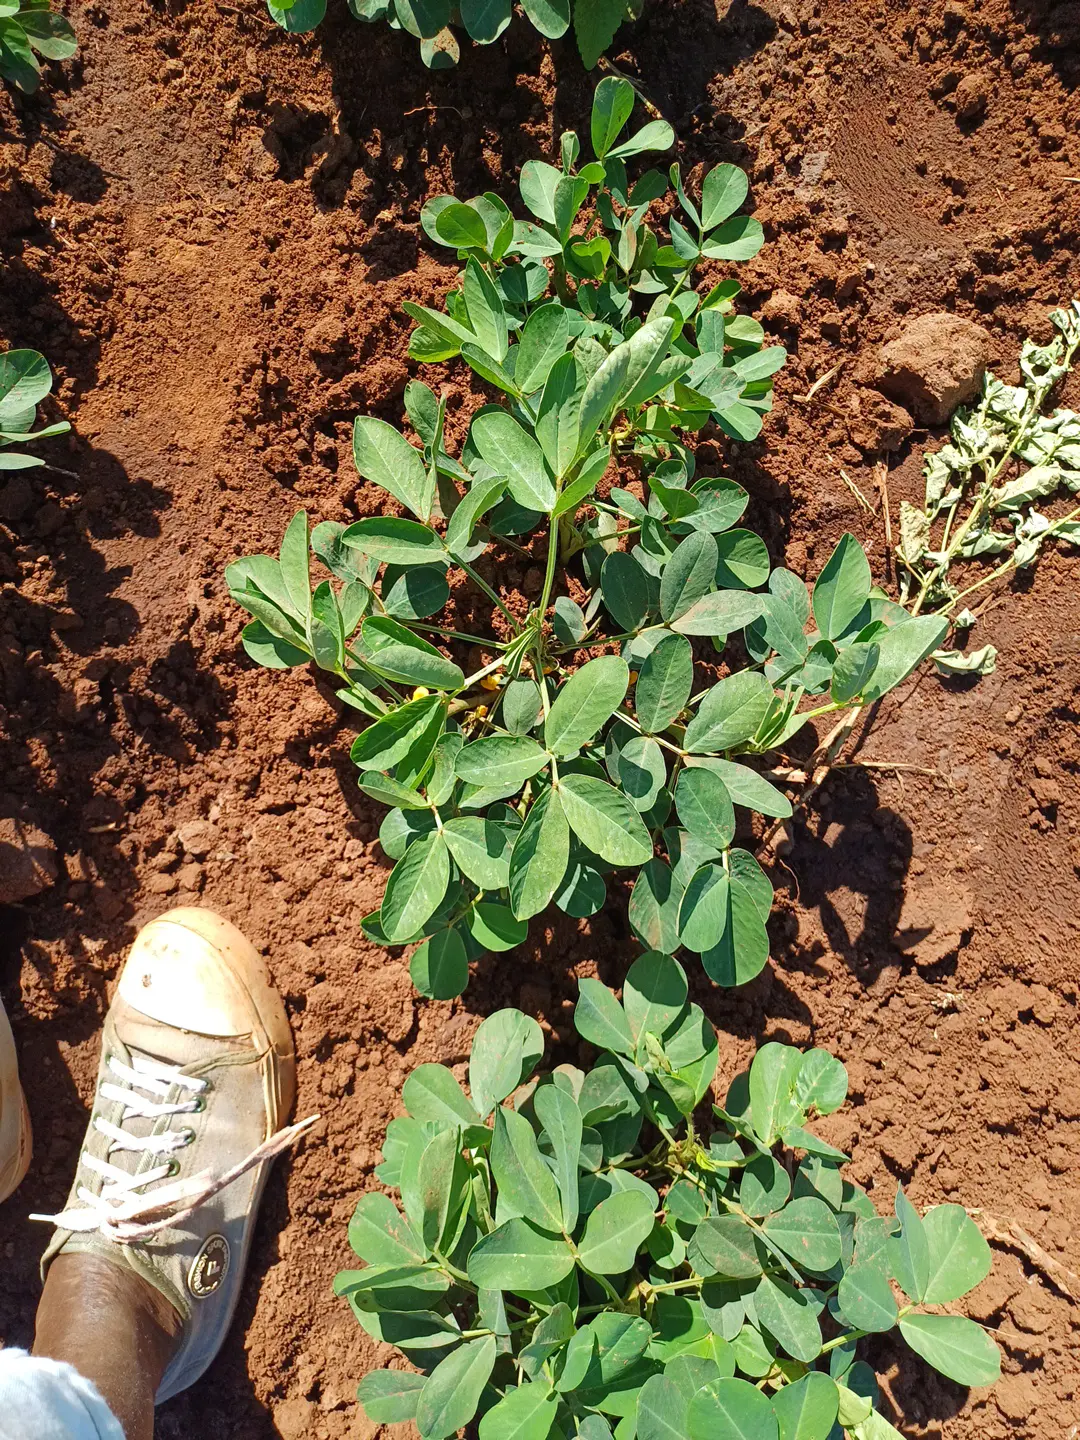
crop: groundnut
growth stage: flowering
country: Kenya
